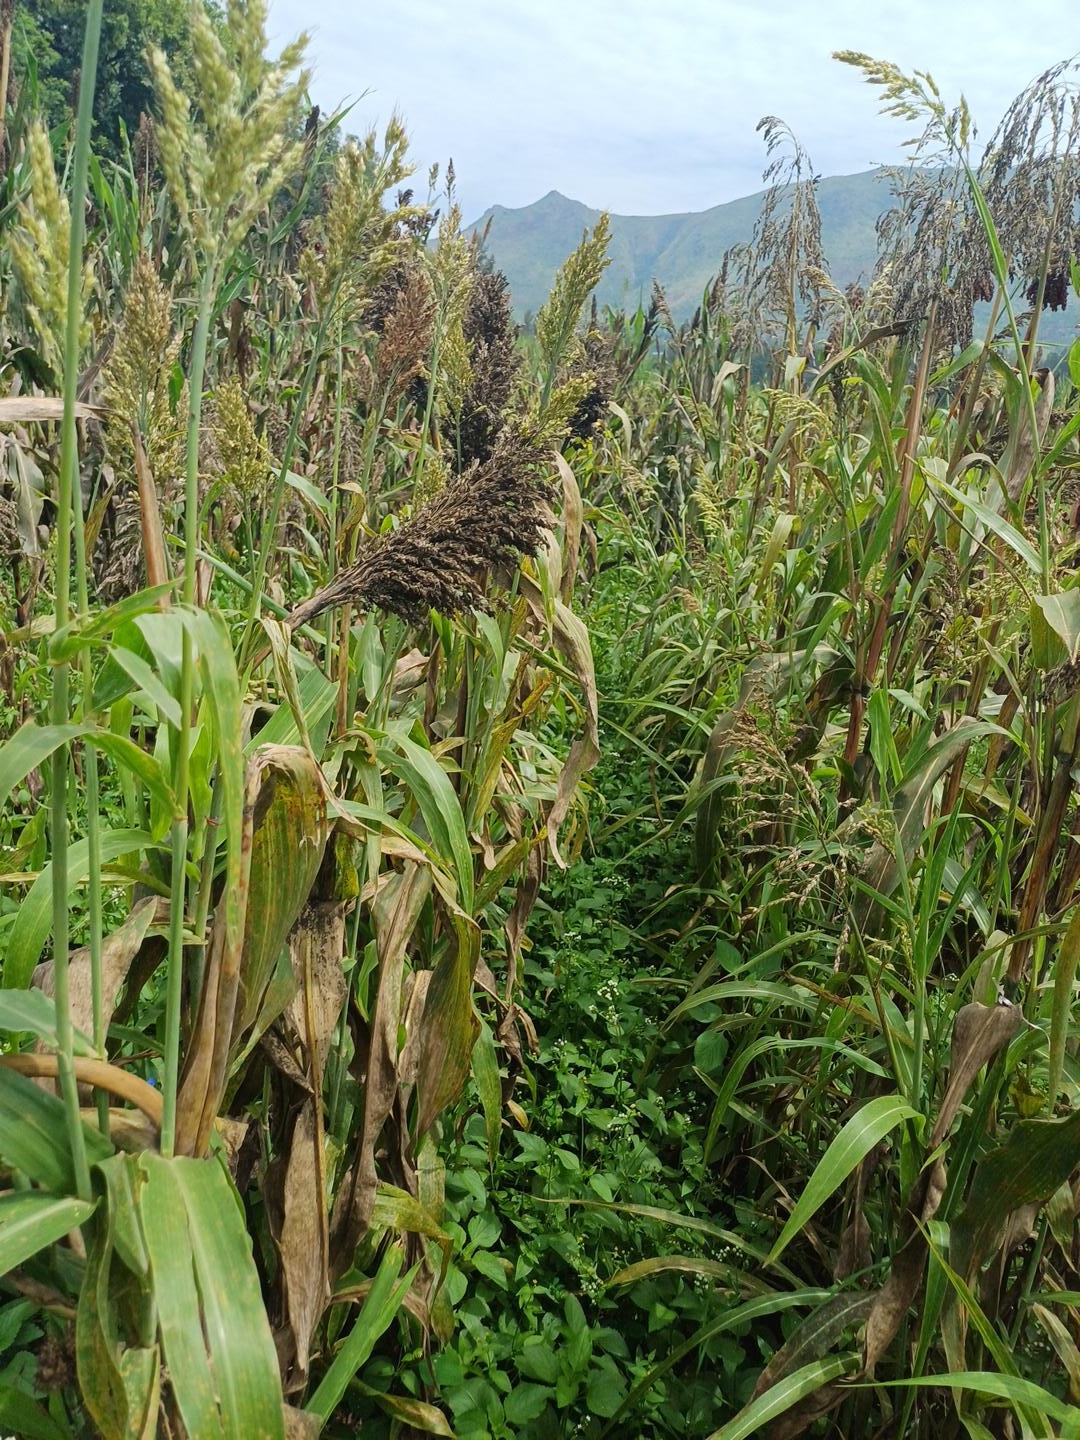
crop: sorghum
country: Kenya
